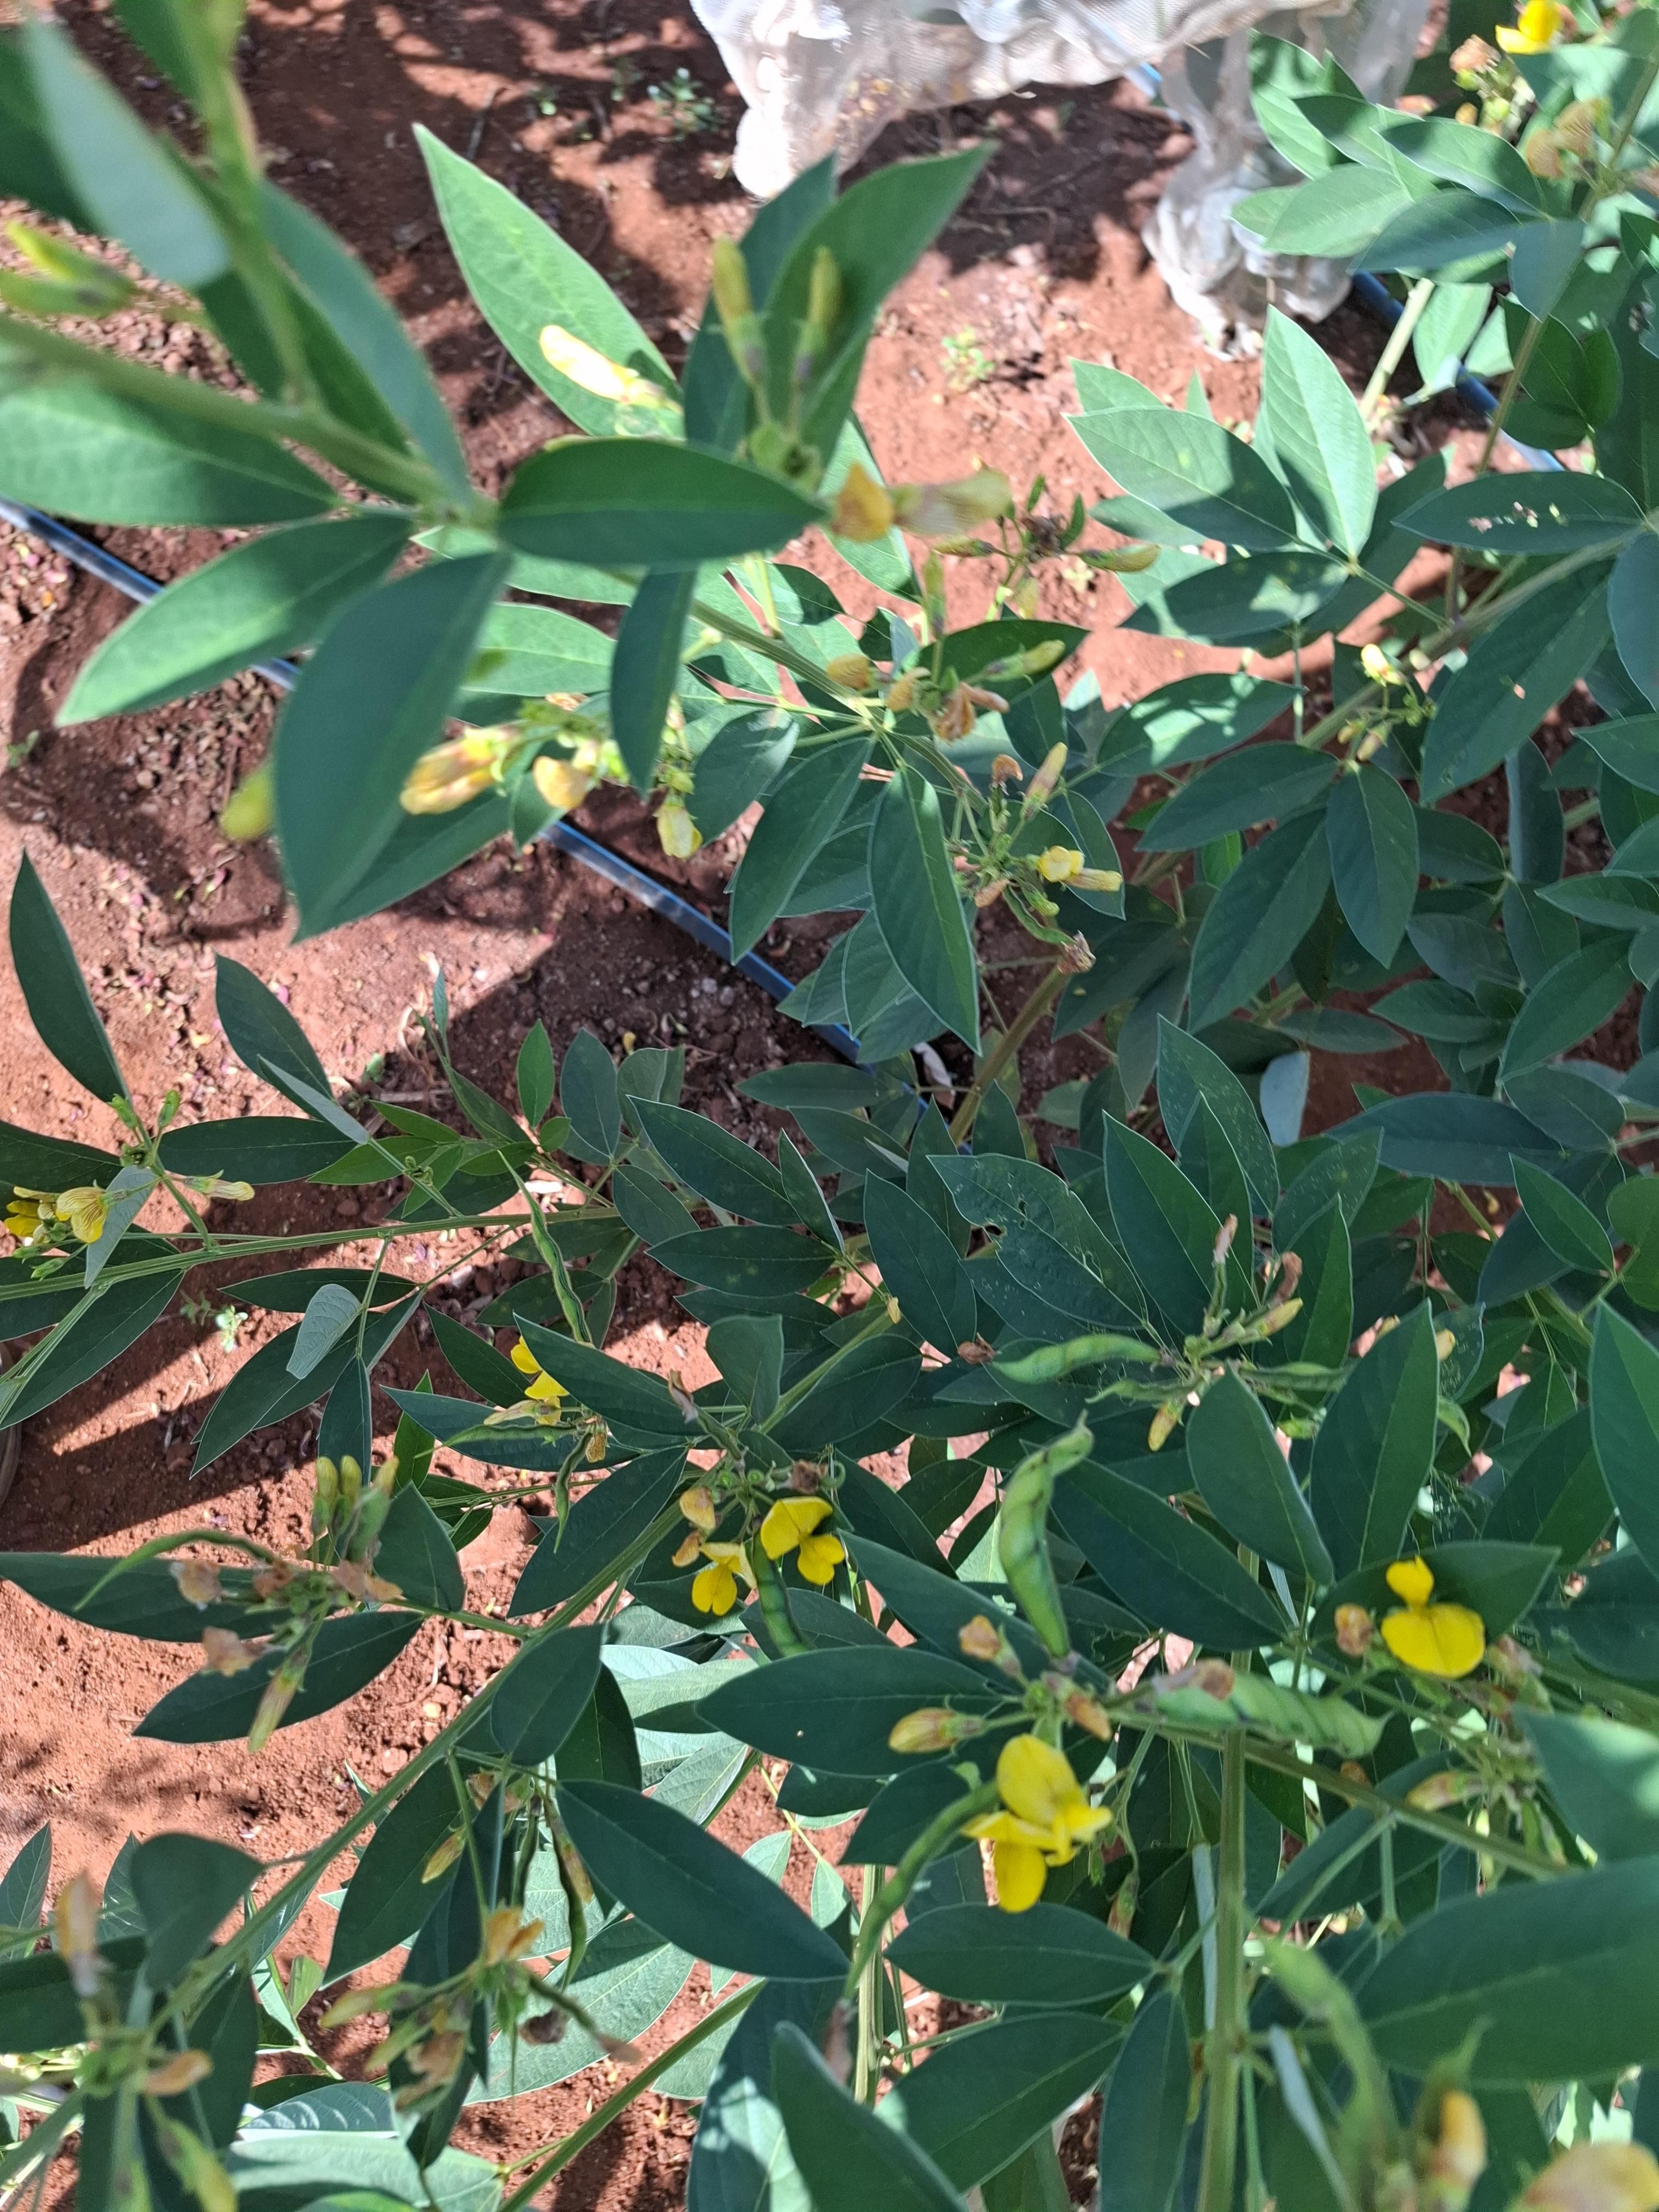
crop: pigeonpea
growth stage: development pod
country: Kenya
